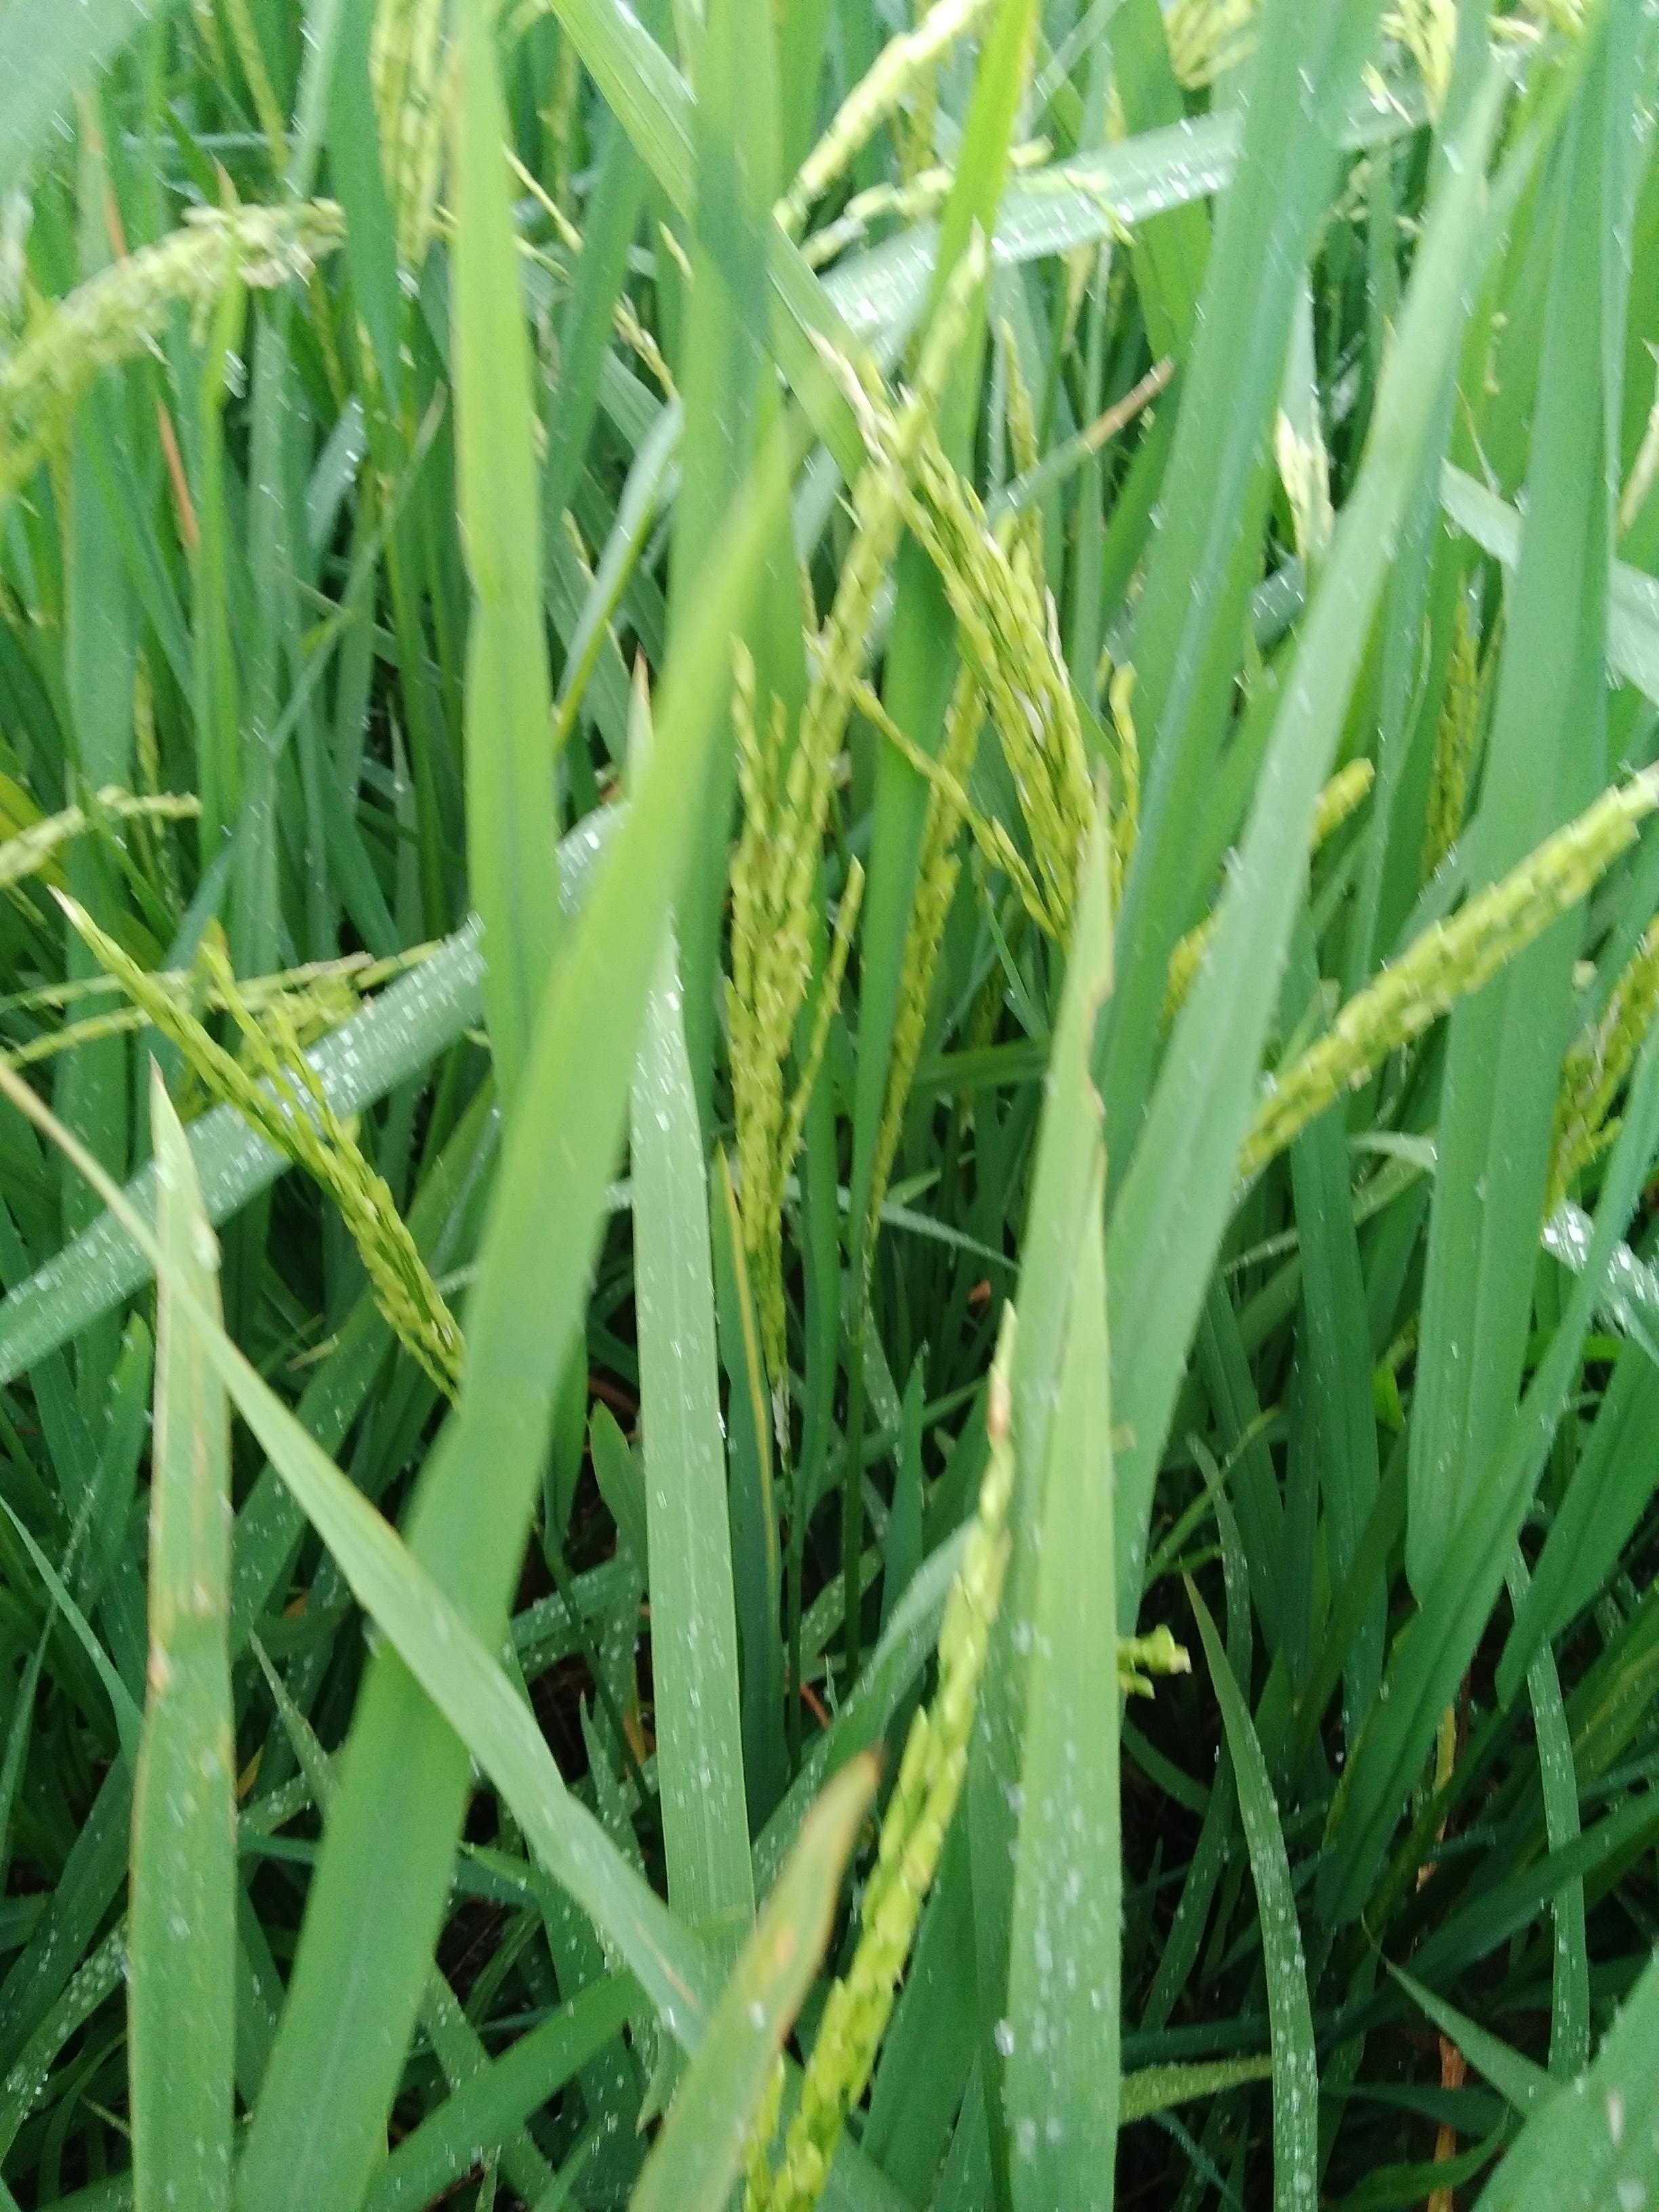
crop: rice
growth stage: flowering
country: Nigeria
